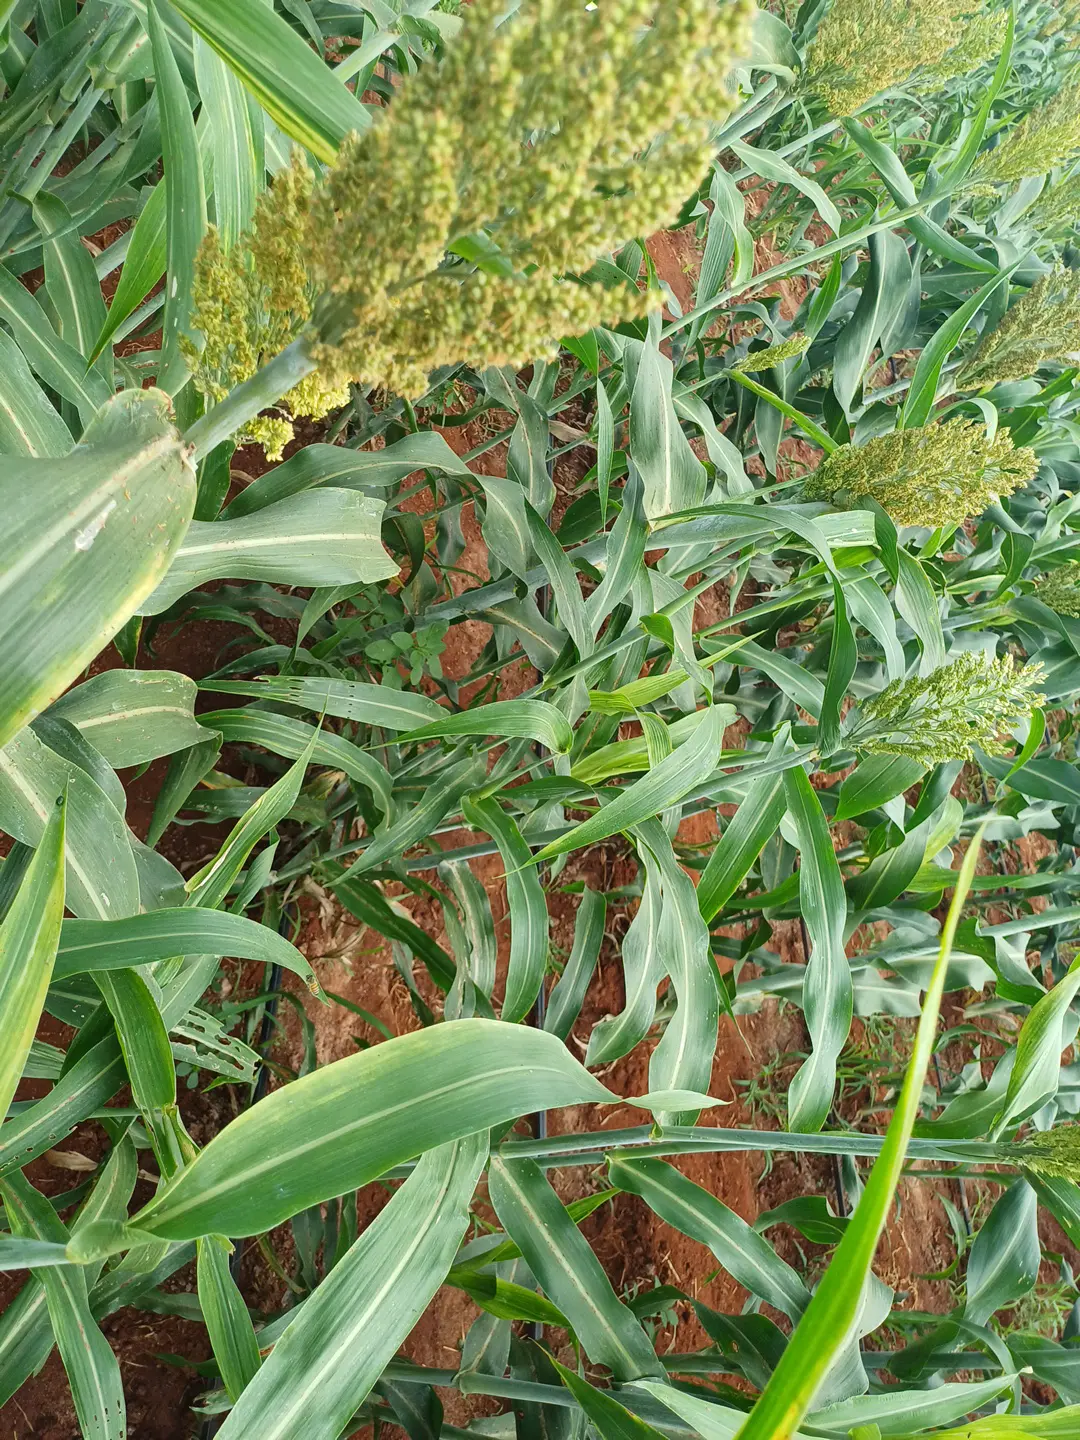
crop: sorghum
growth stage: flowering
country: Kenya
